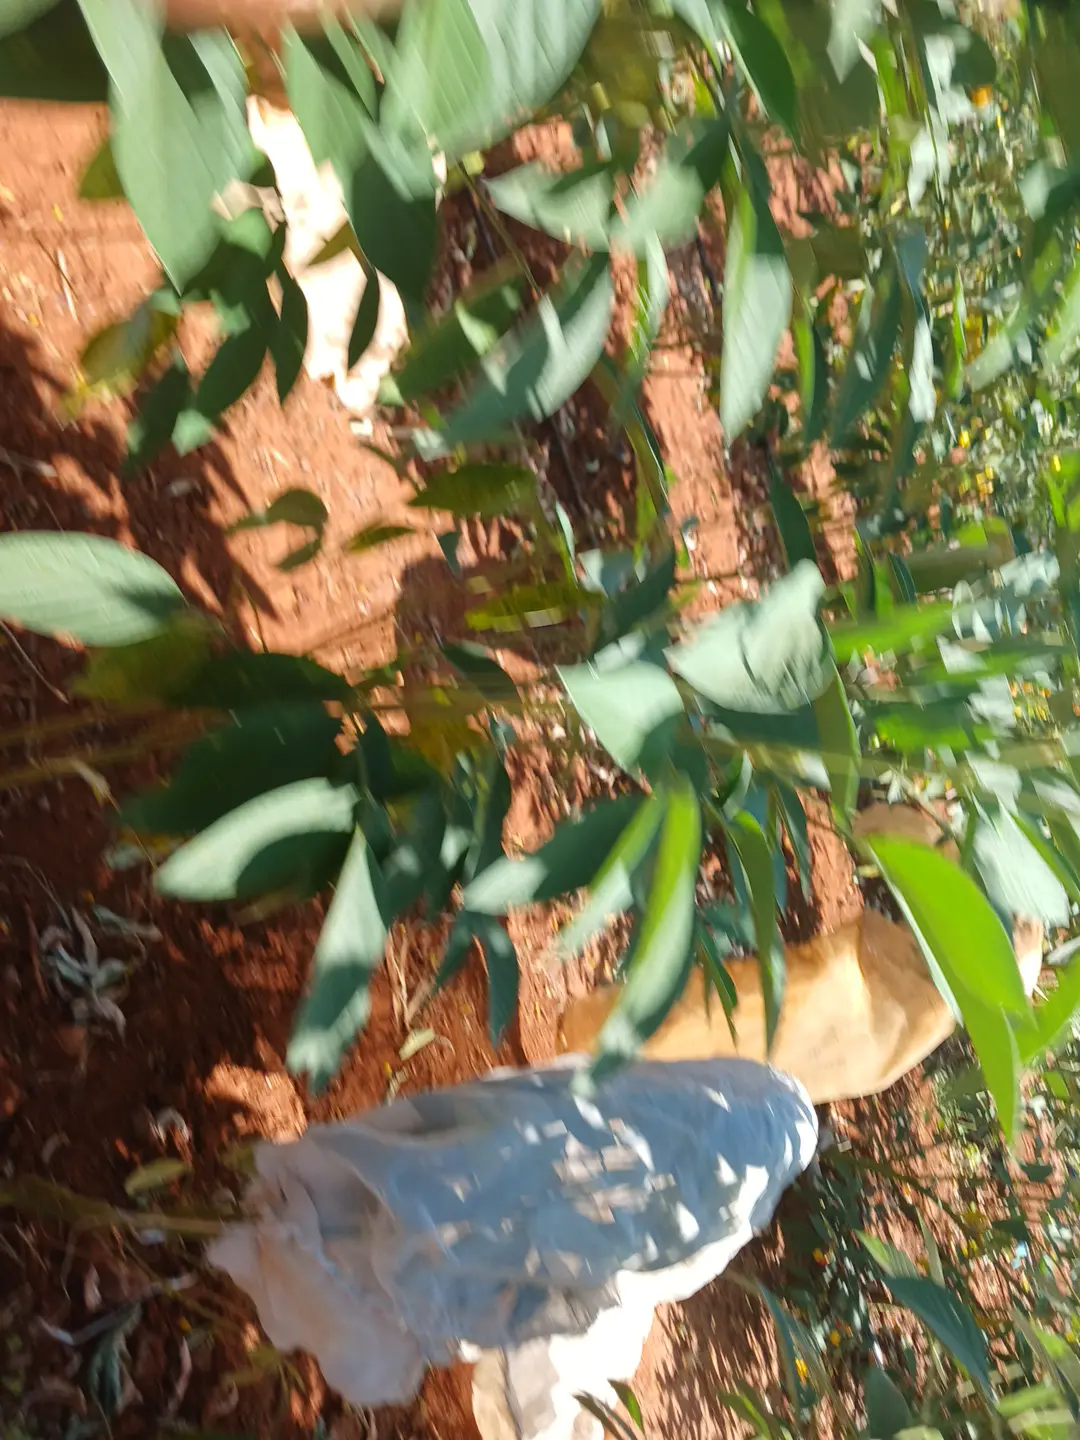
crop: pigeonpea
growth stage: development pod
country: Kenya
